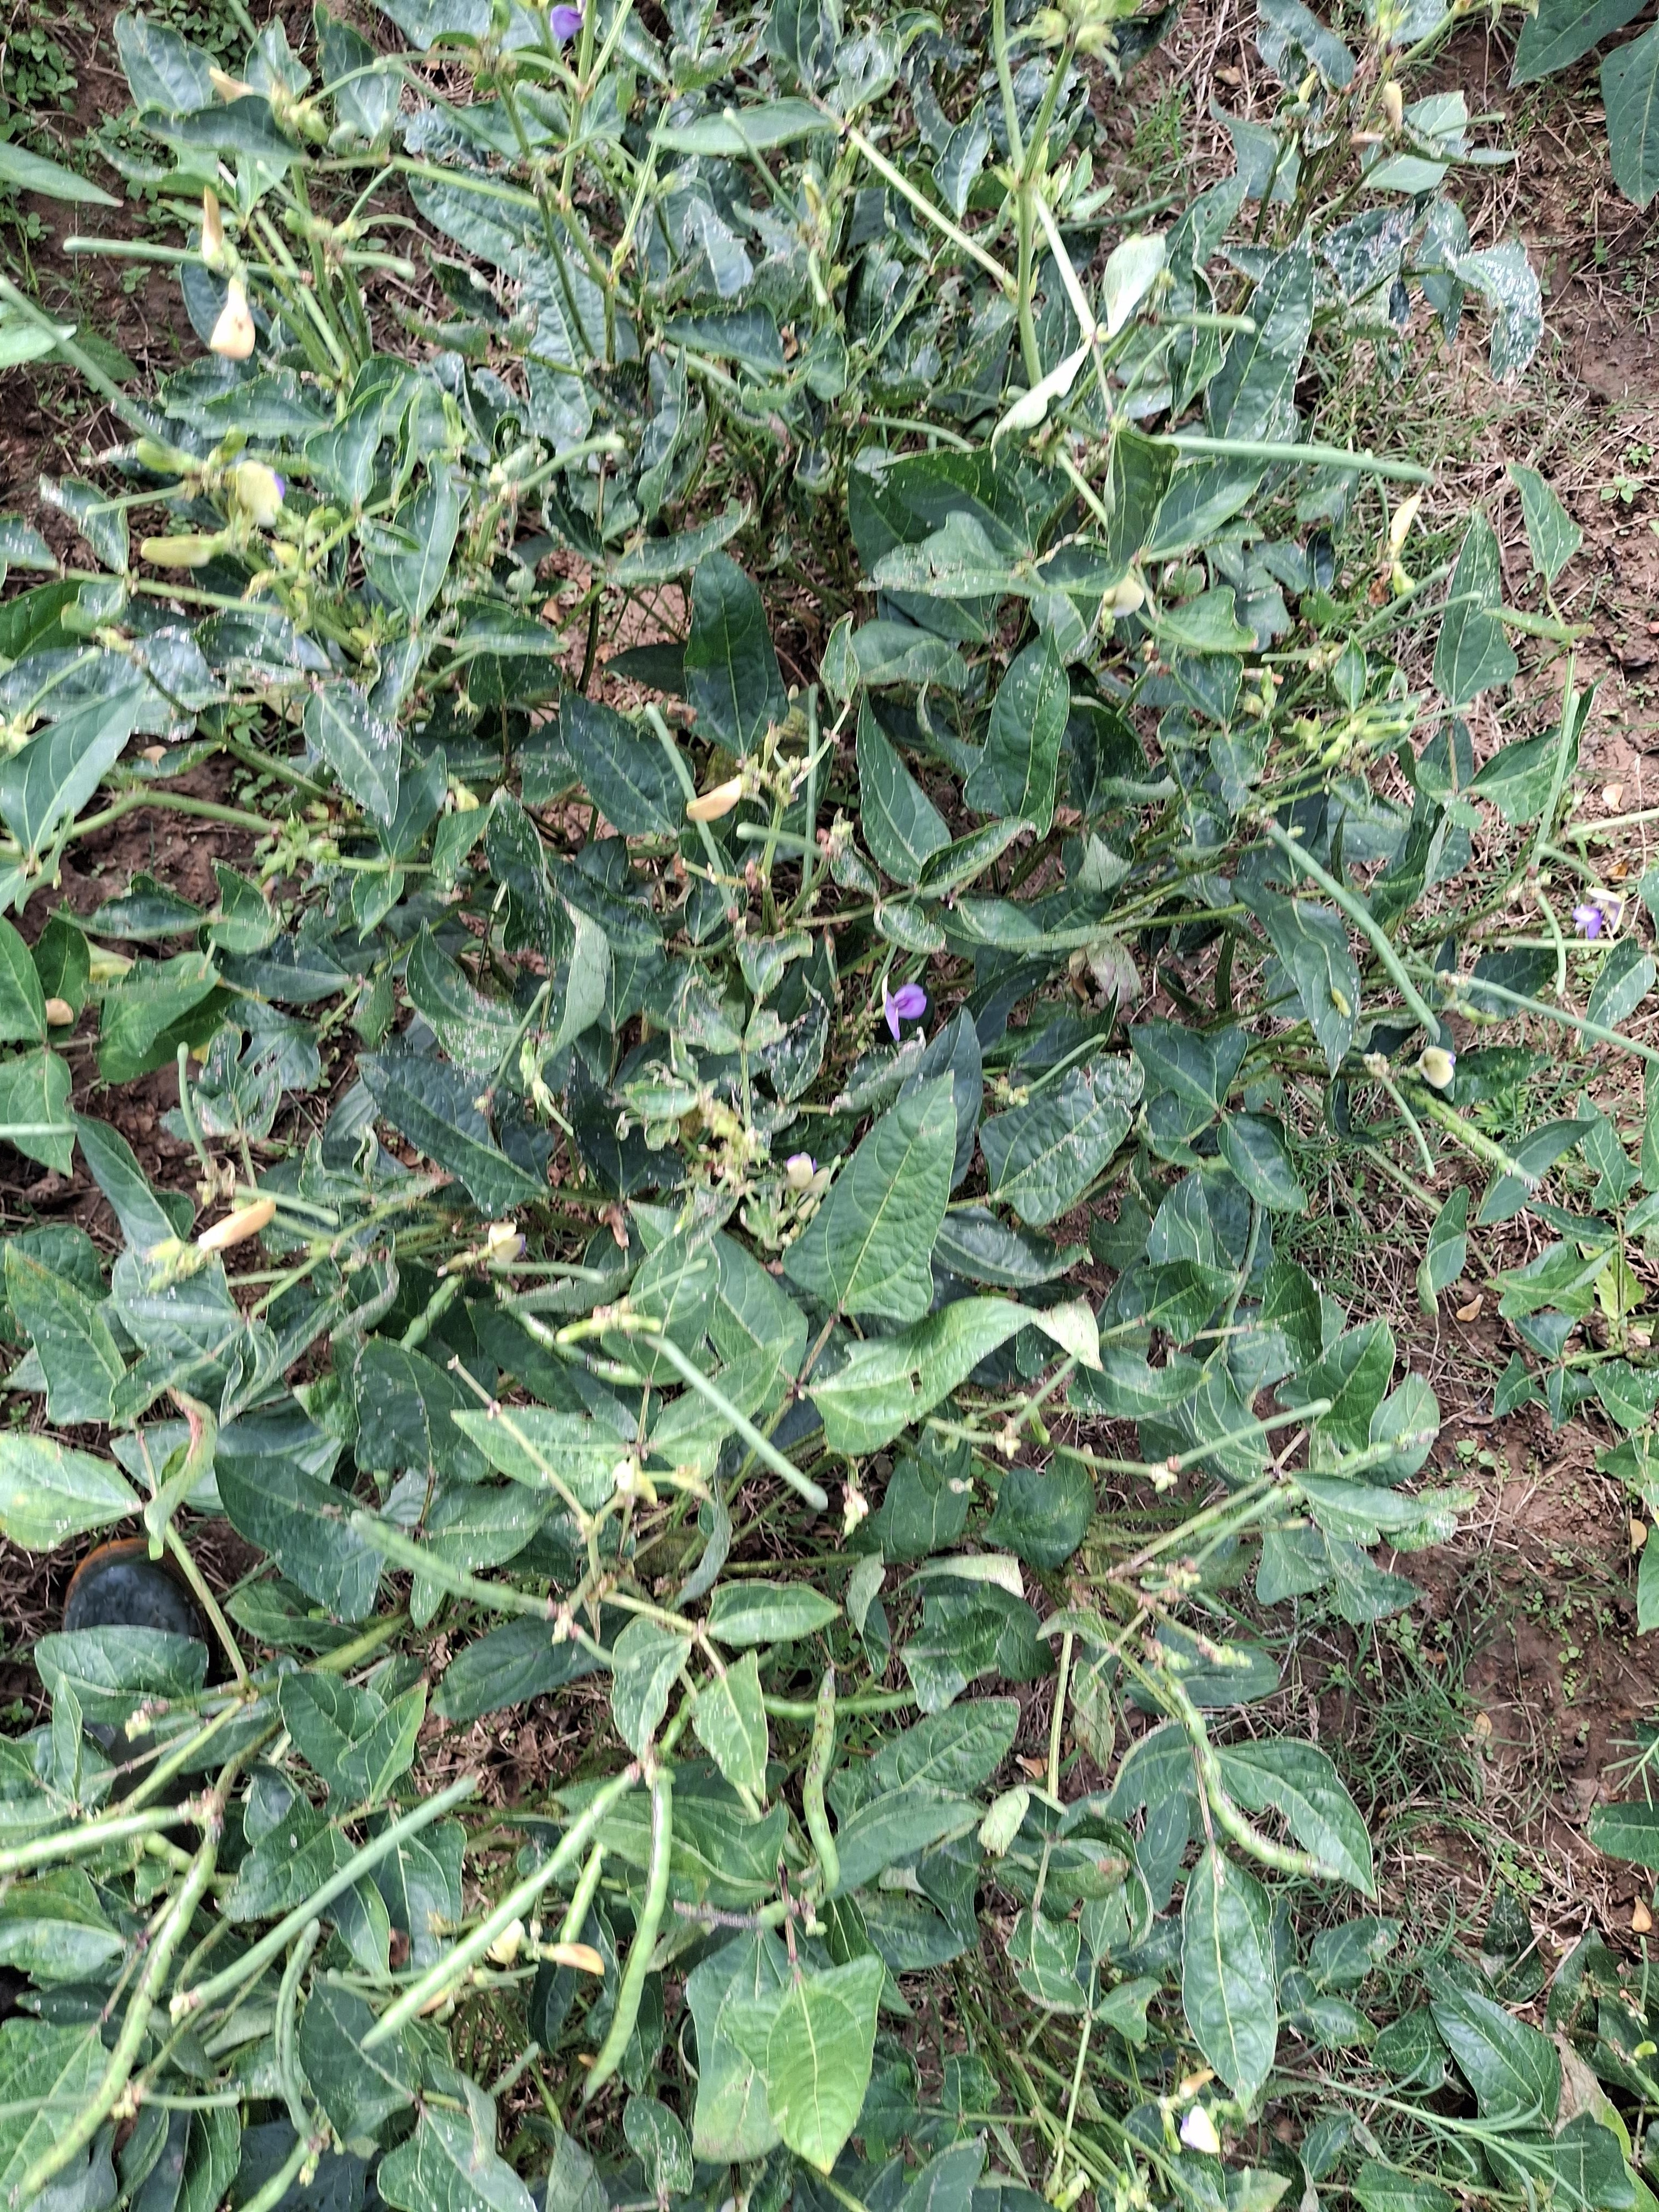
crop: cowpea
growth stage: development pod
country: Nigeria
